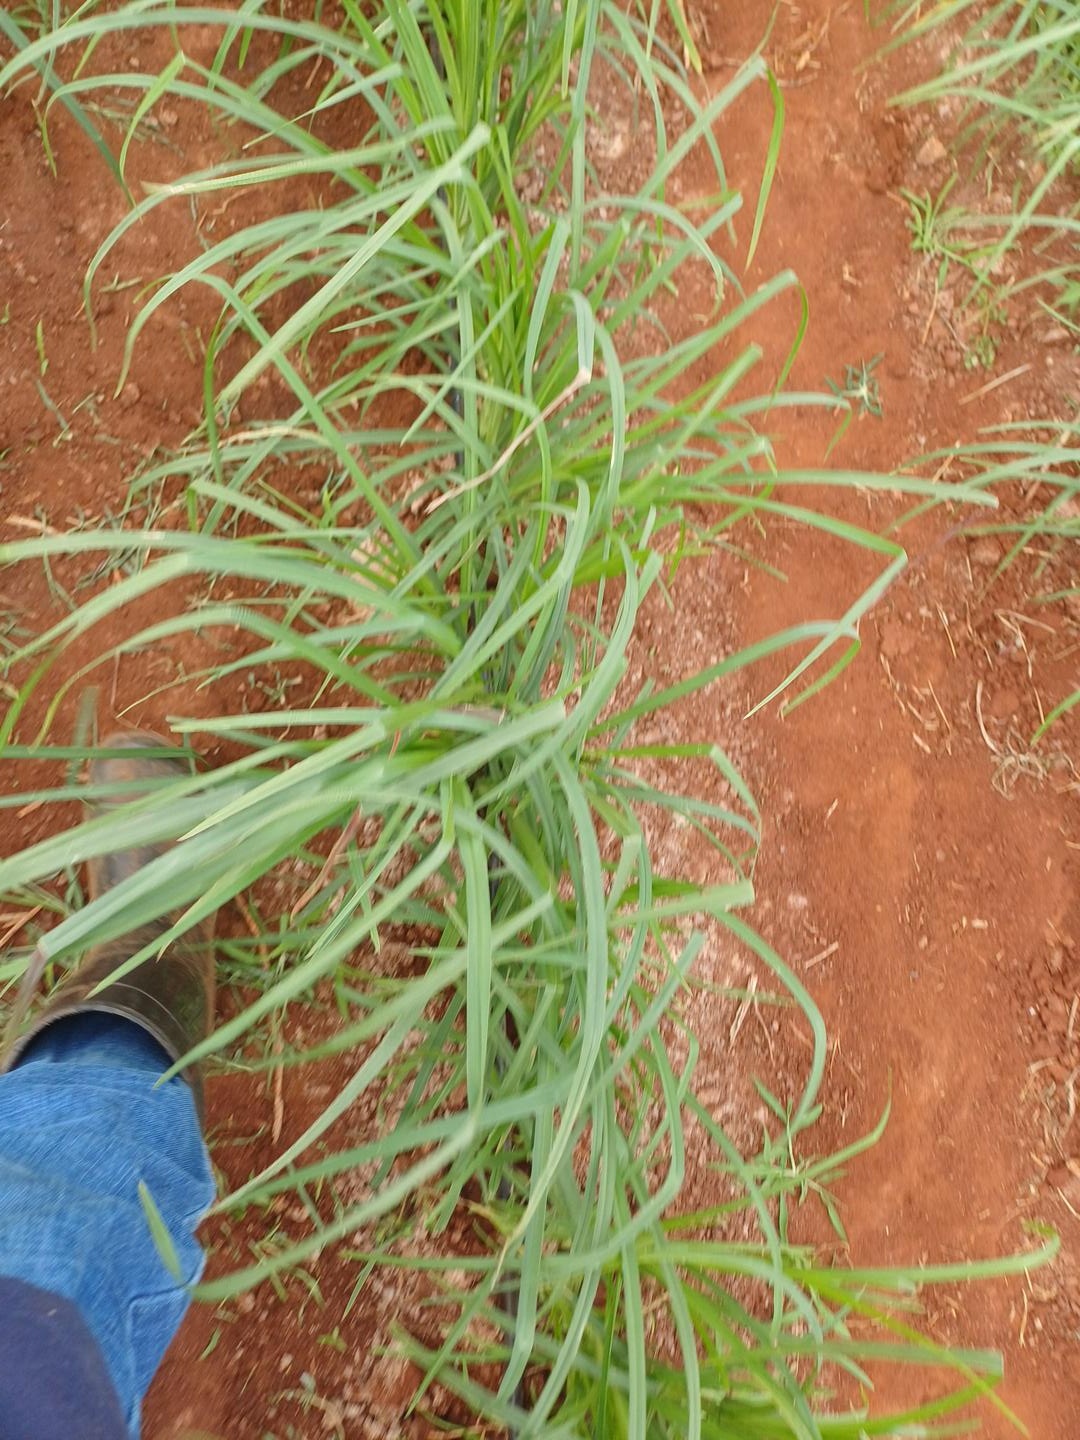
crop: finger millet
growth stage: vegetative
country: Kenya
